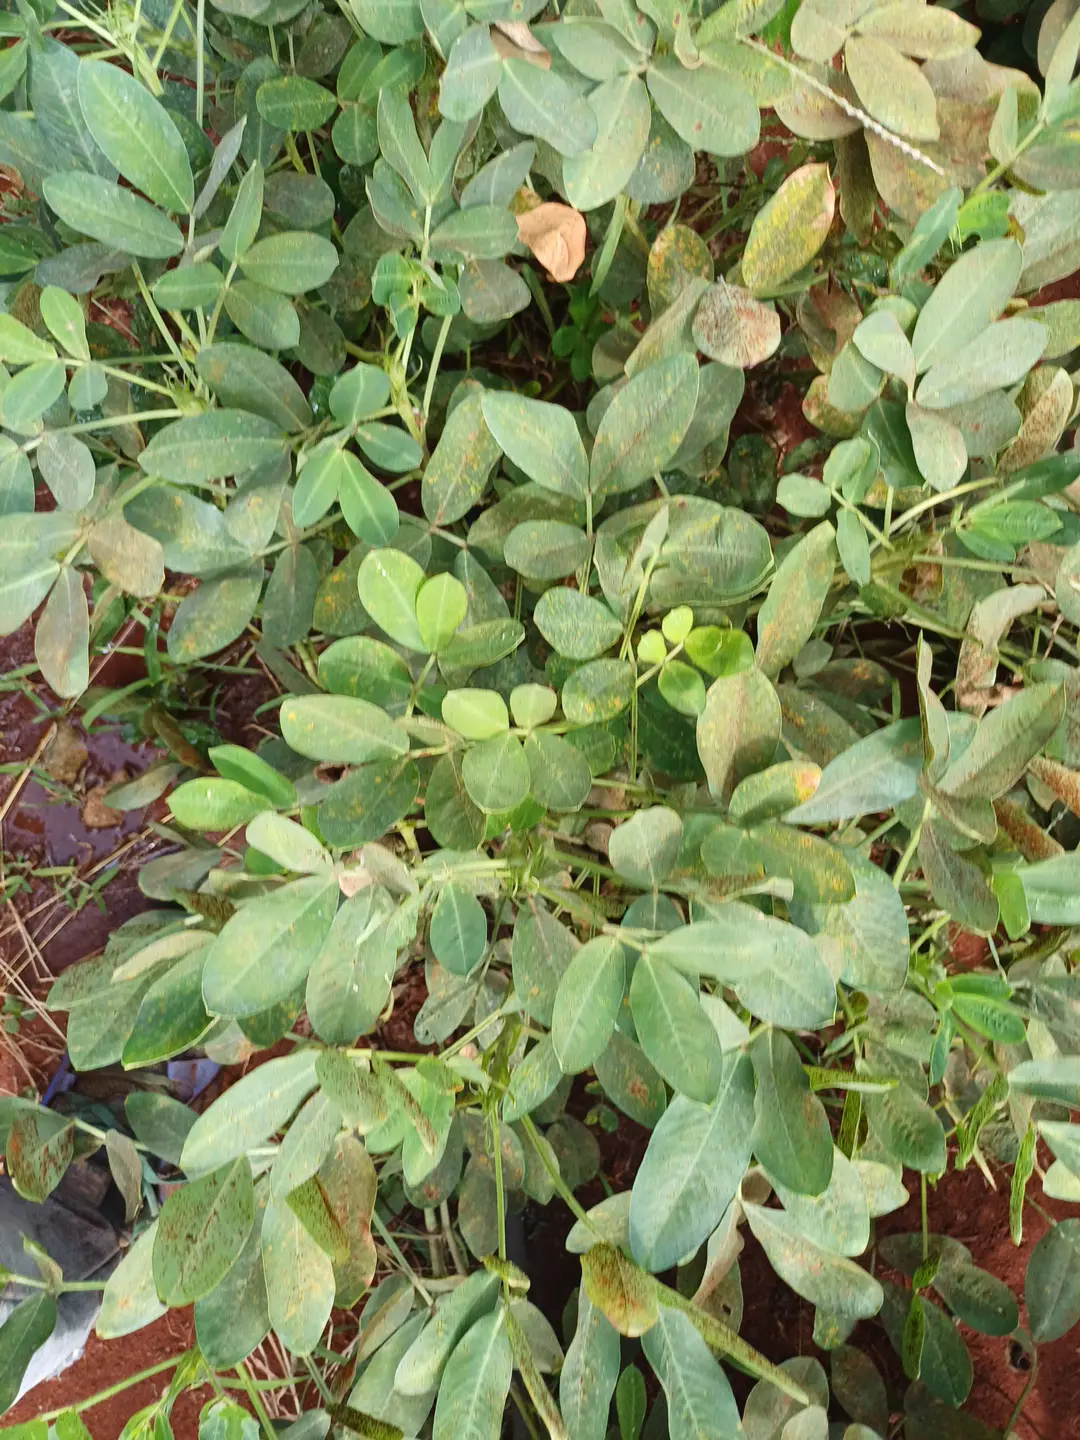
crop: groundnut
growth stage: pegging
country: Kenya
